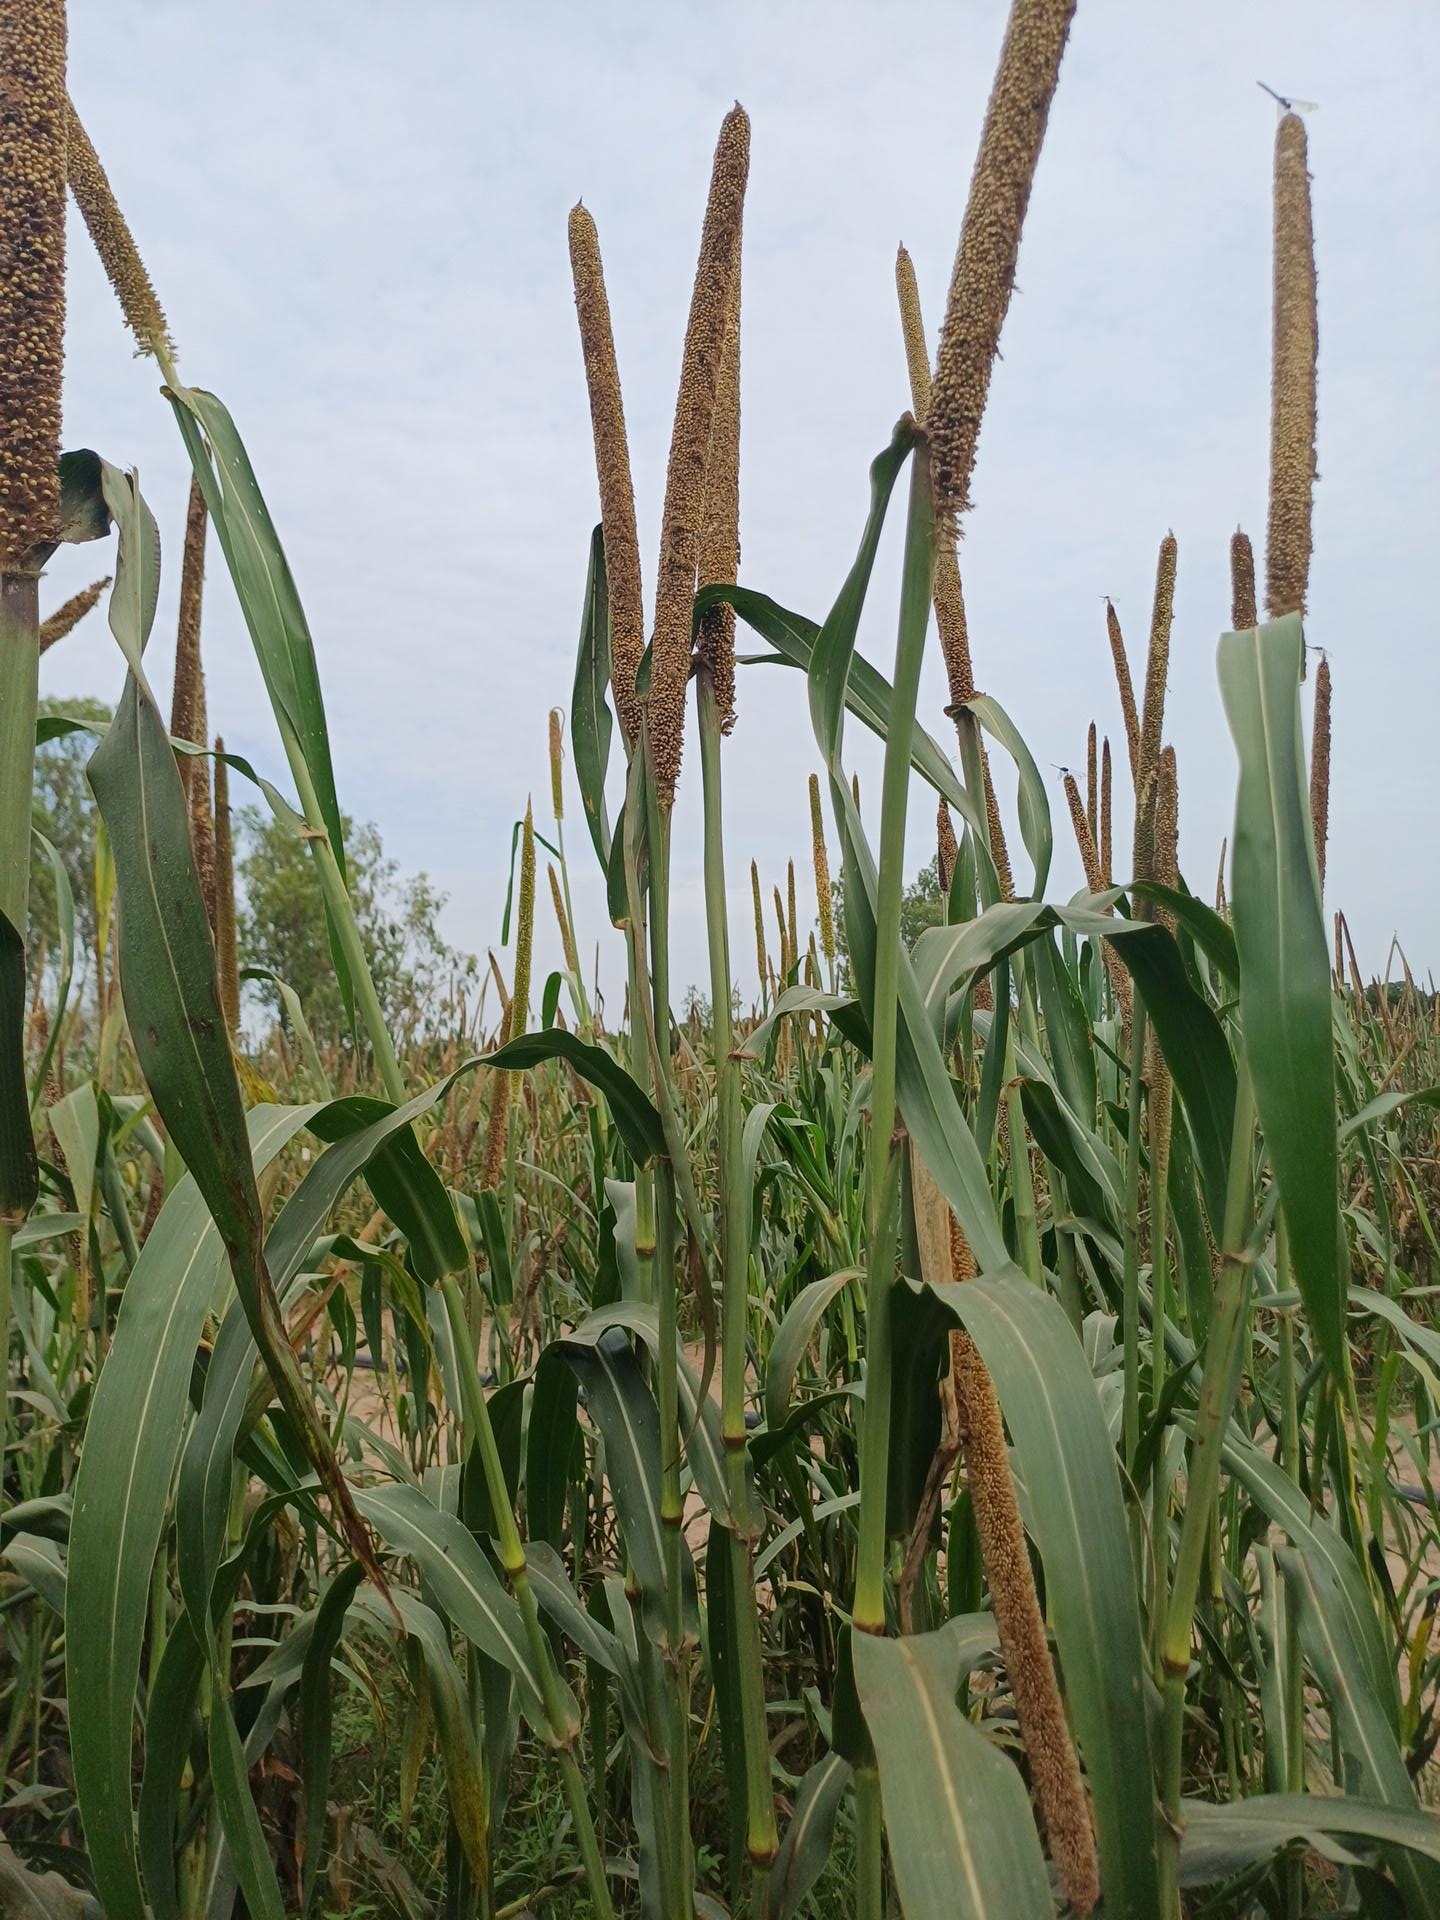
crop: pearl millet
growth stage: filling grain
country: Senegal
